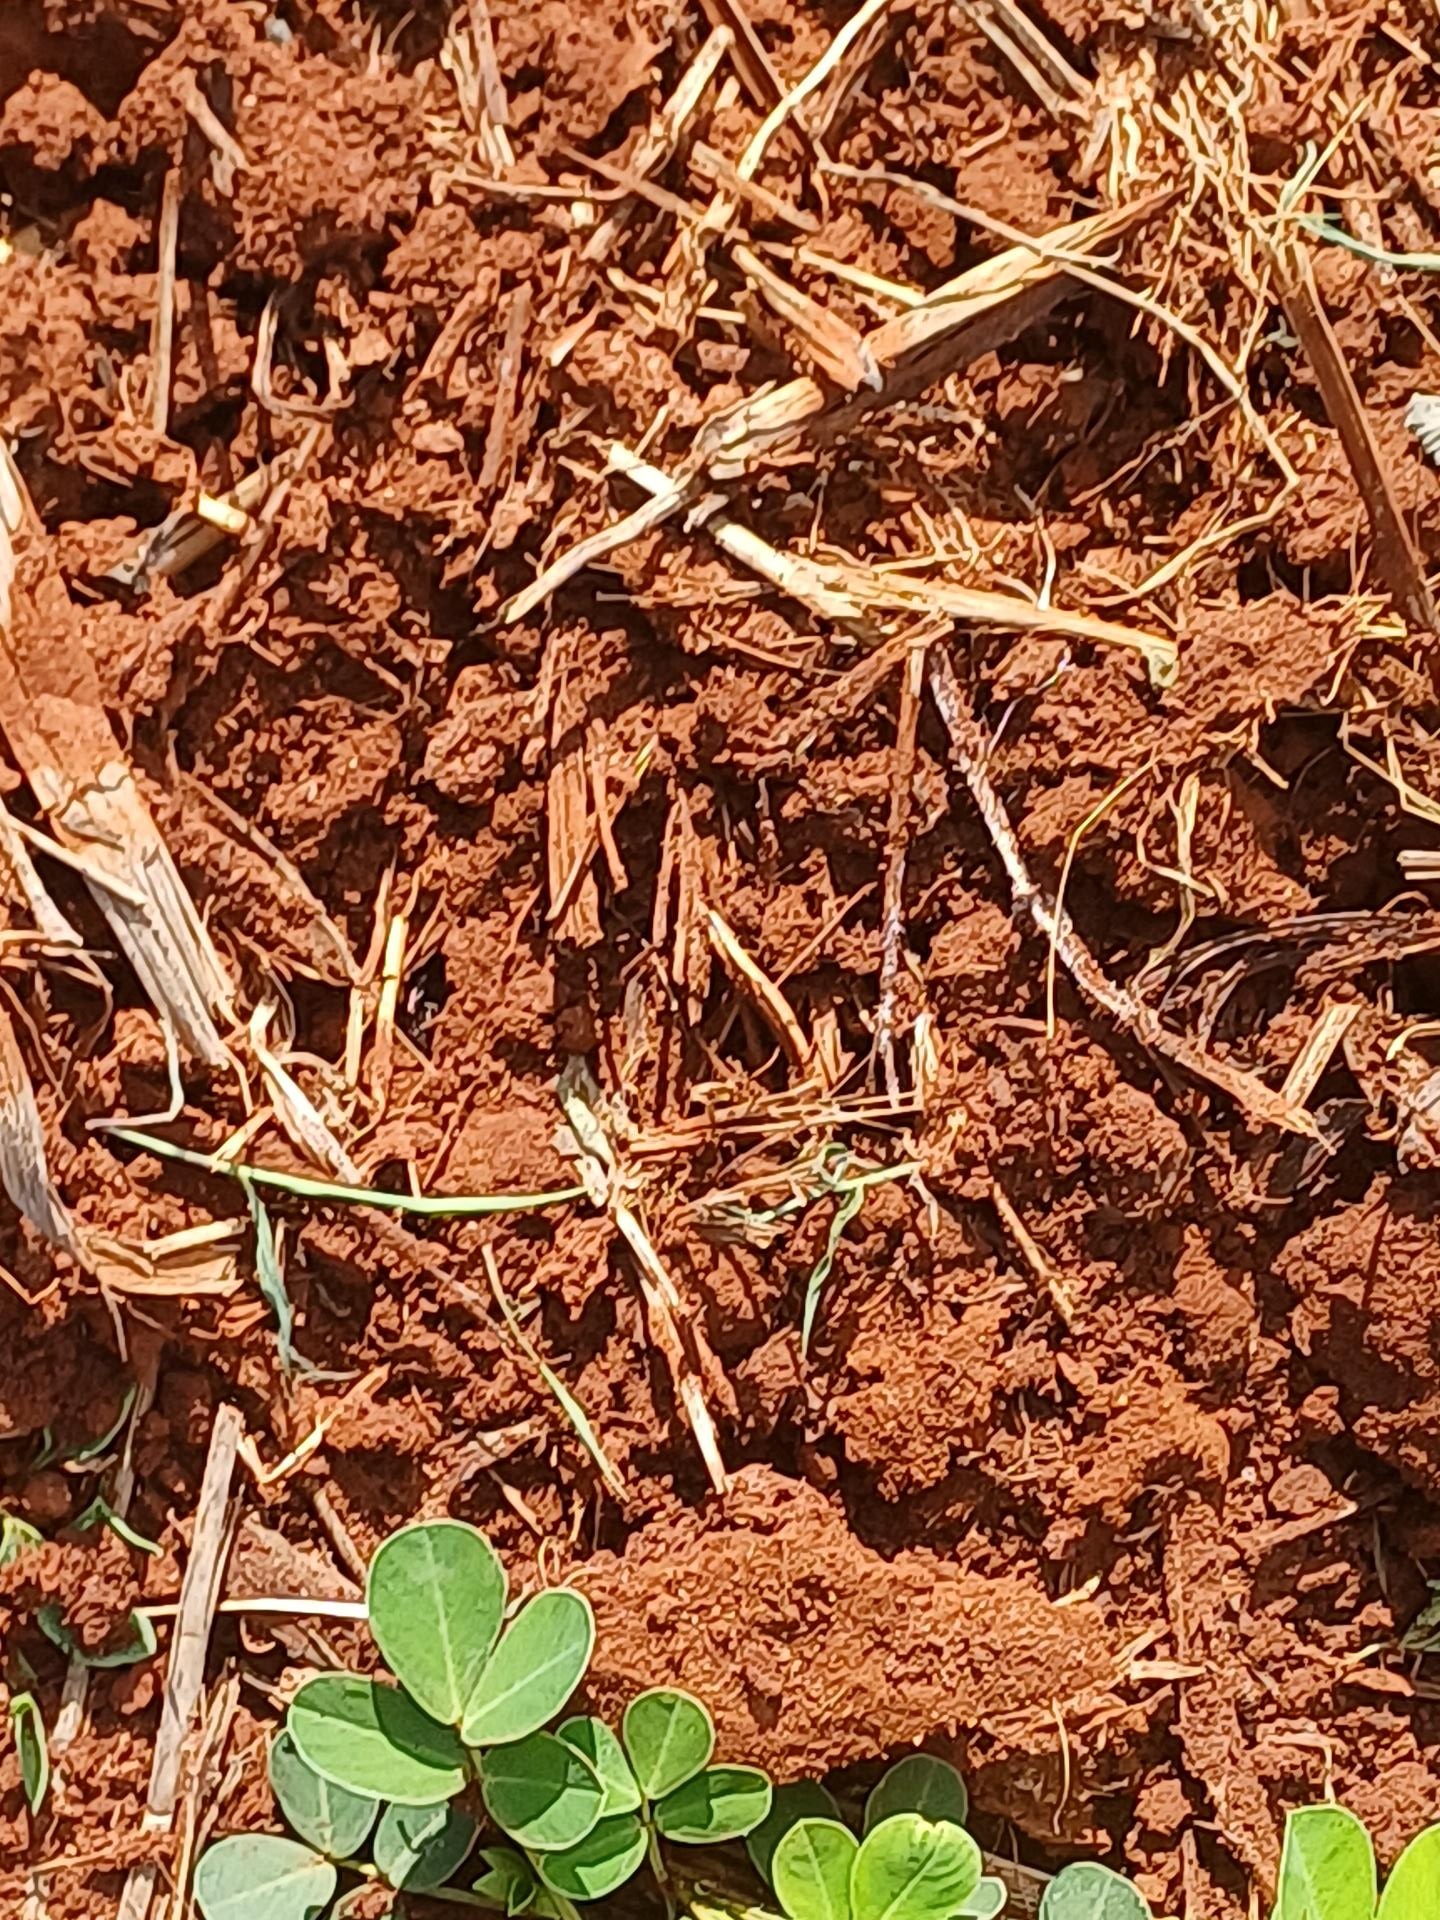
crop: groundnut
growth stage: vegetative
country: Kenya
